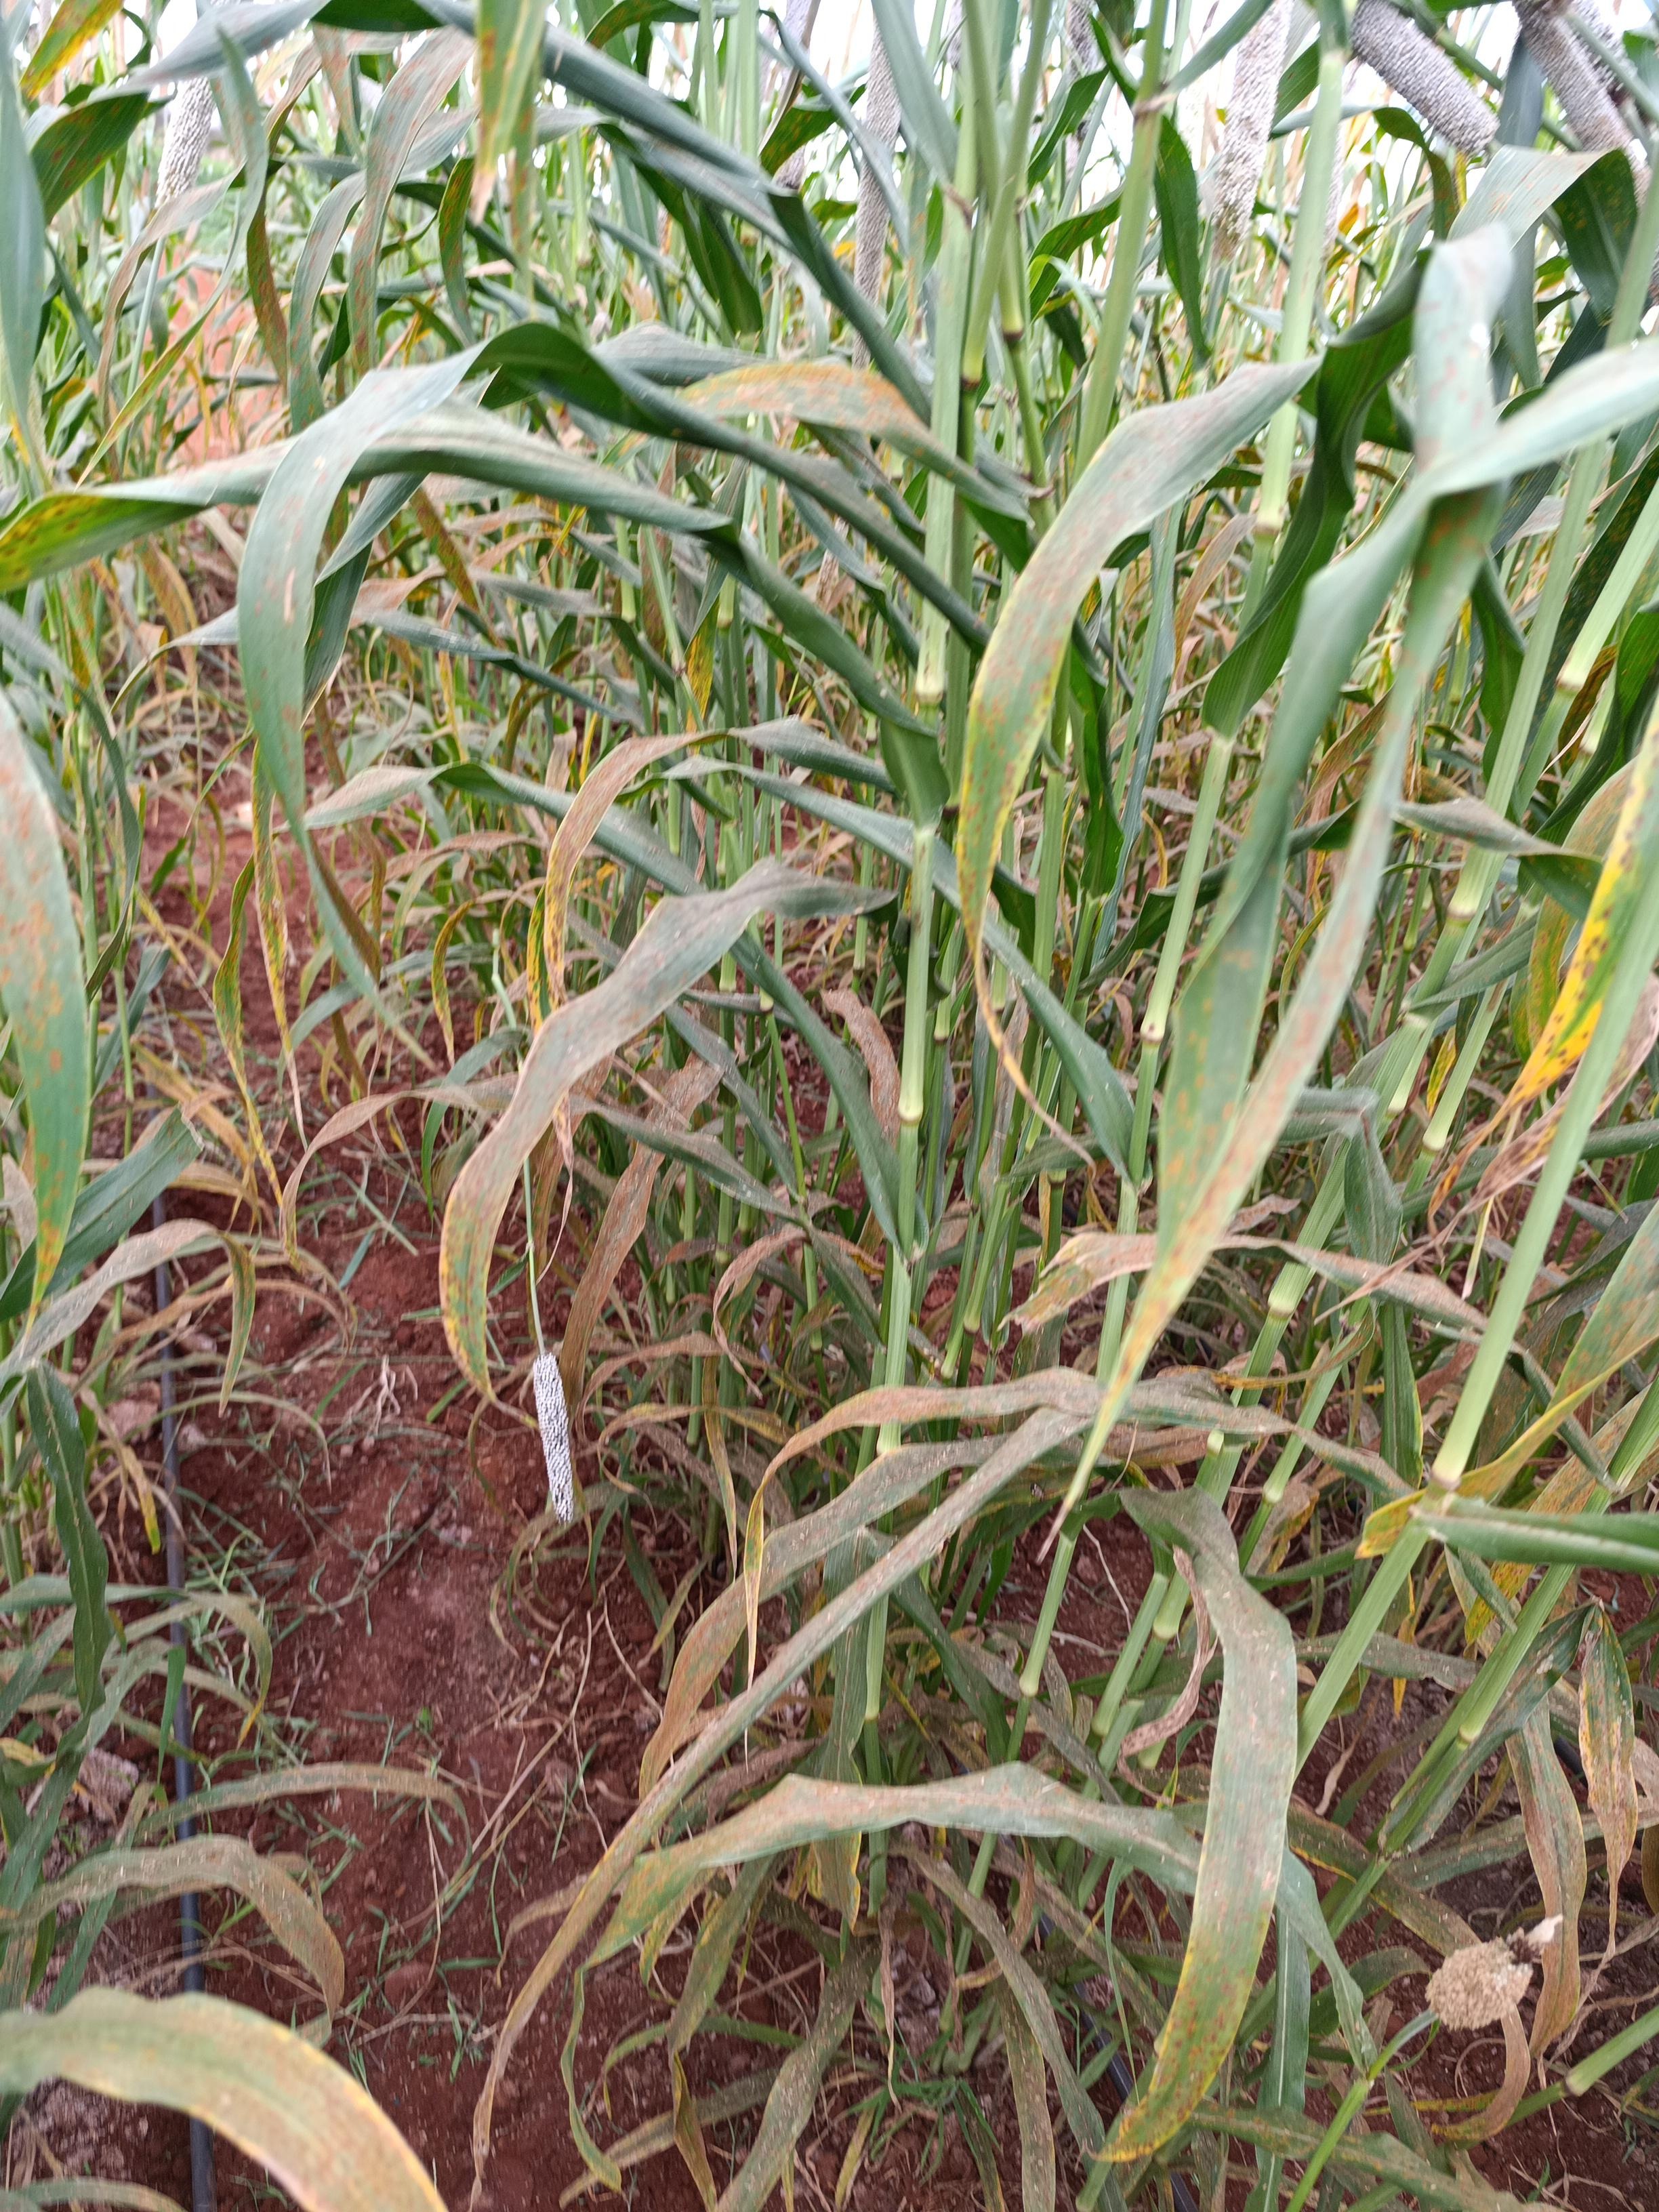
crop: pearl millet
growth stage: filling grain
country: Kenya
